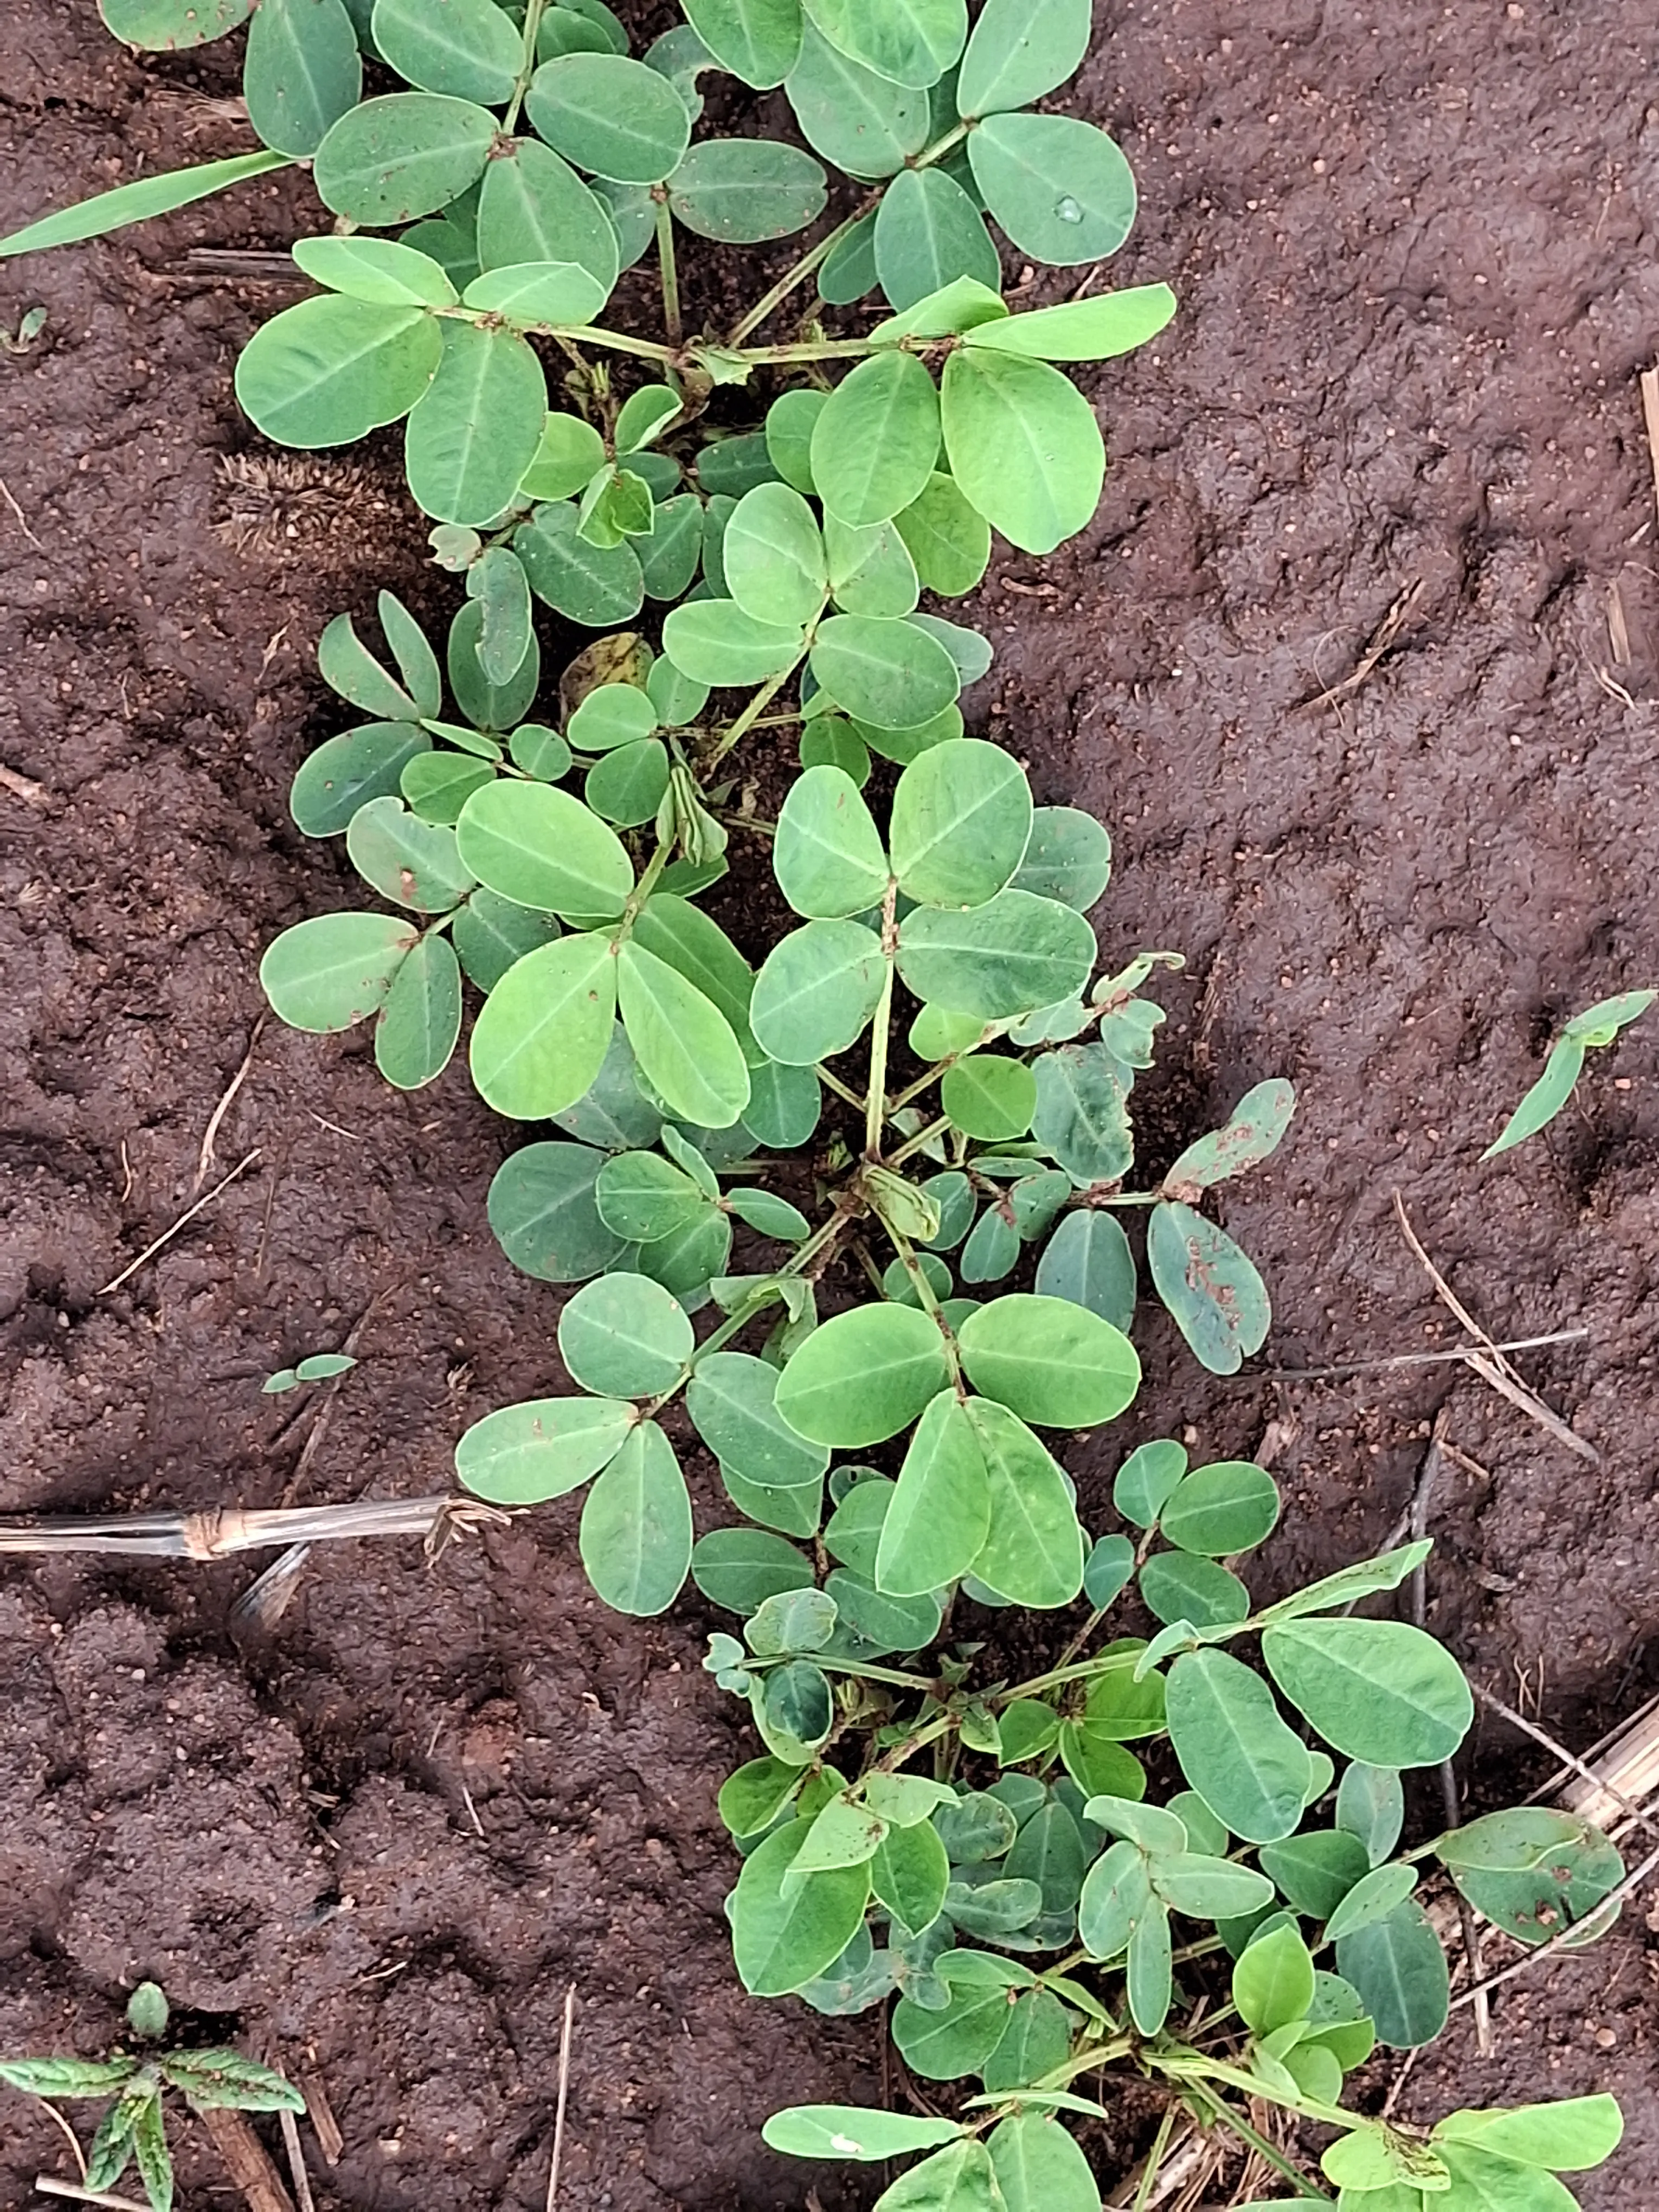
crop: groundnut
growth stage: vegetative
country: Kenya
